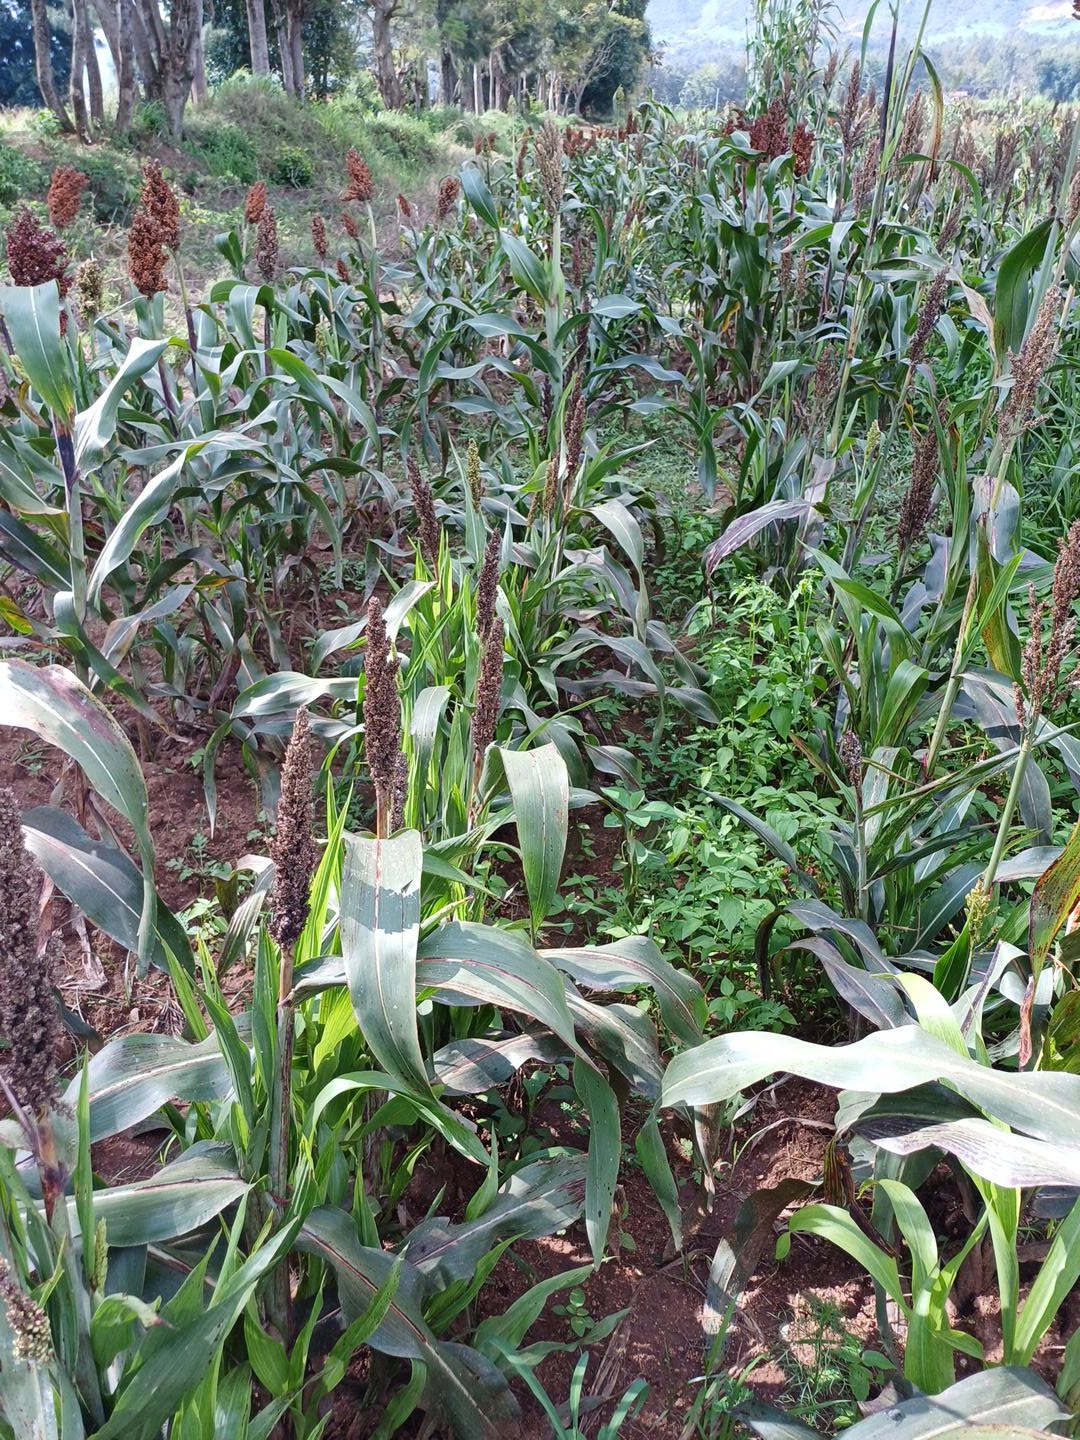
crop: sorghum
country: Kenya
